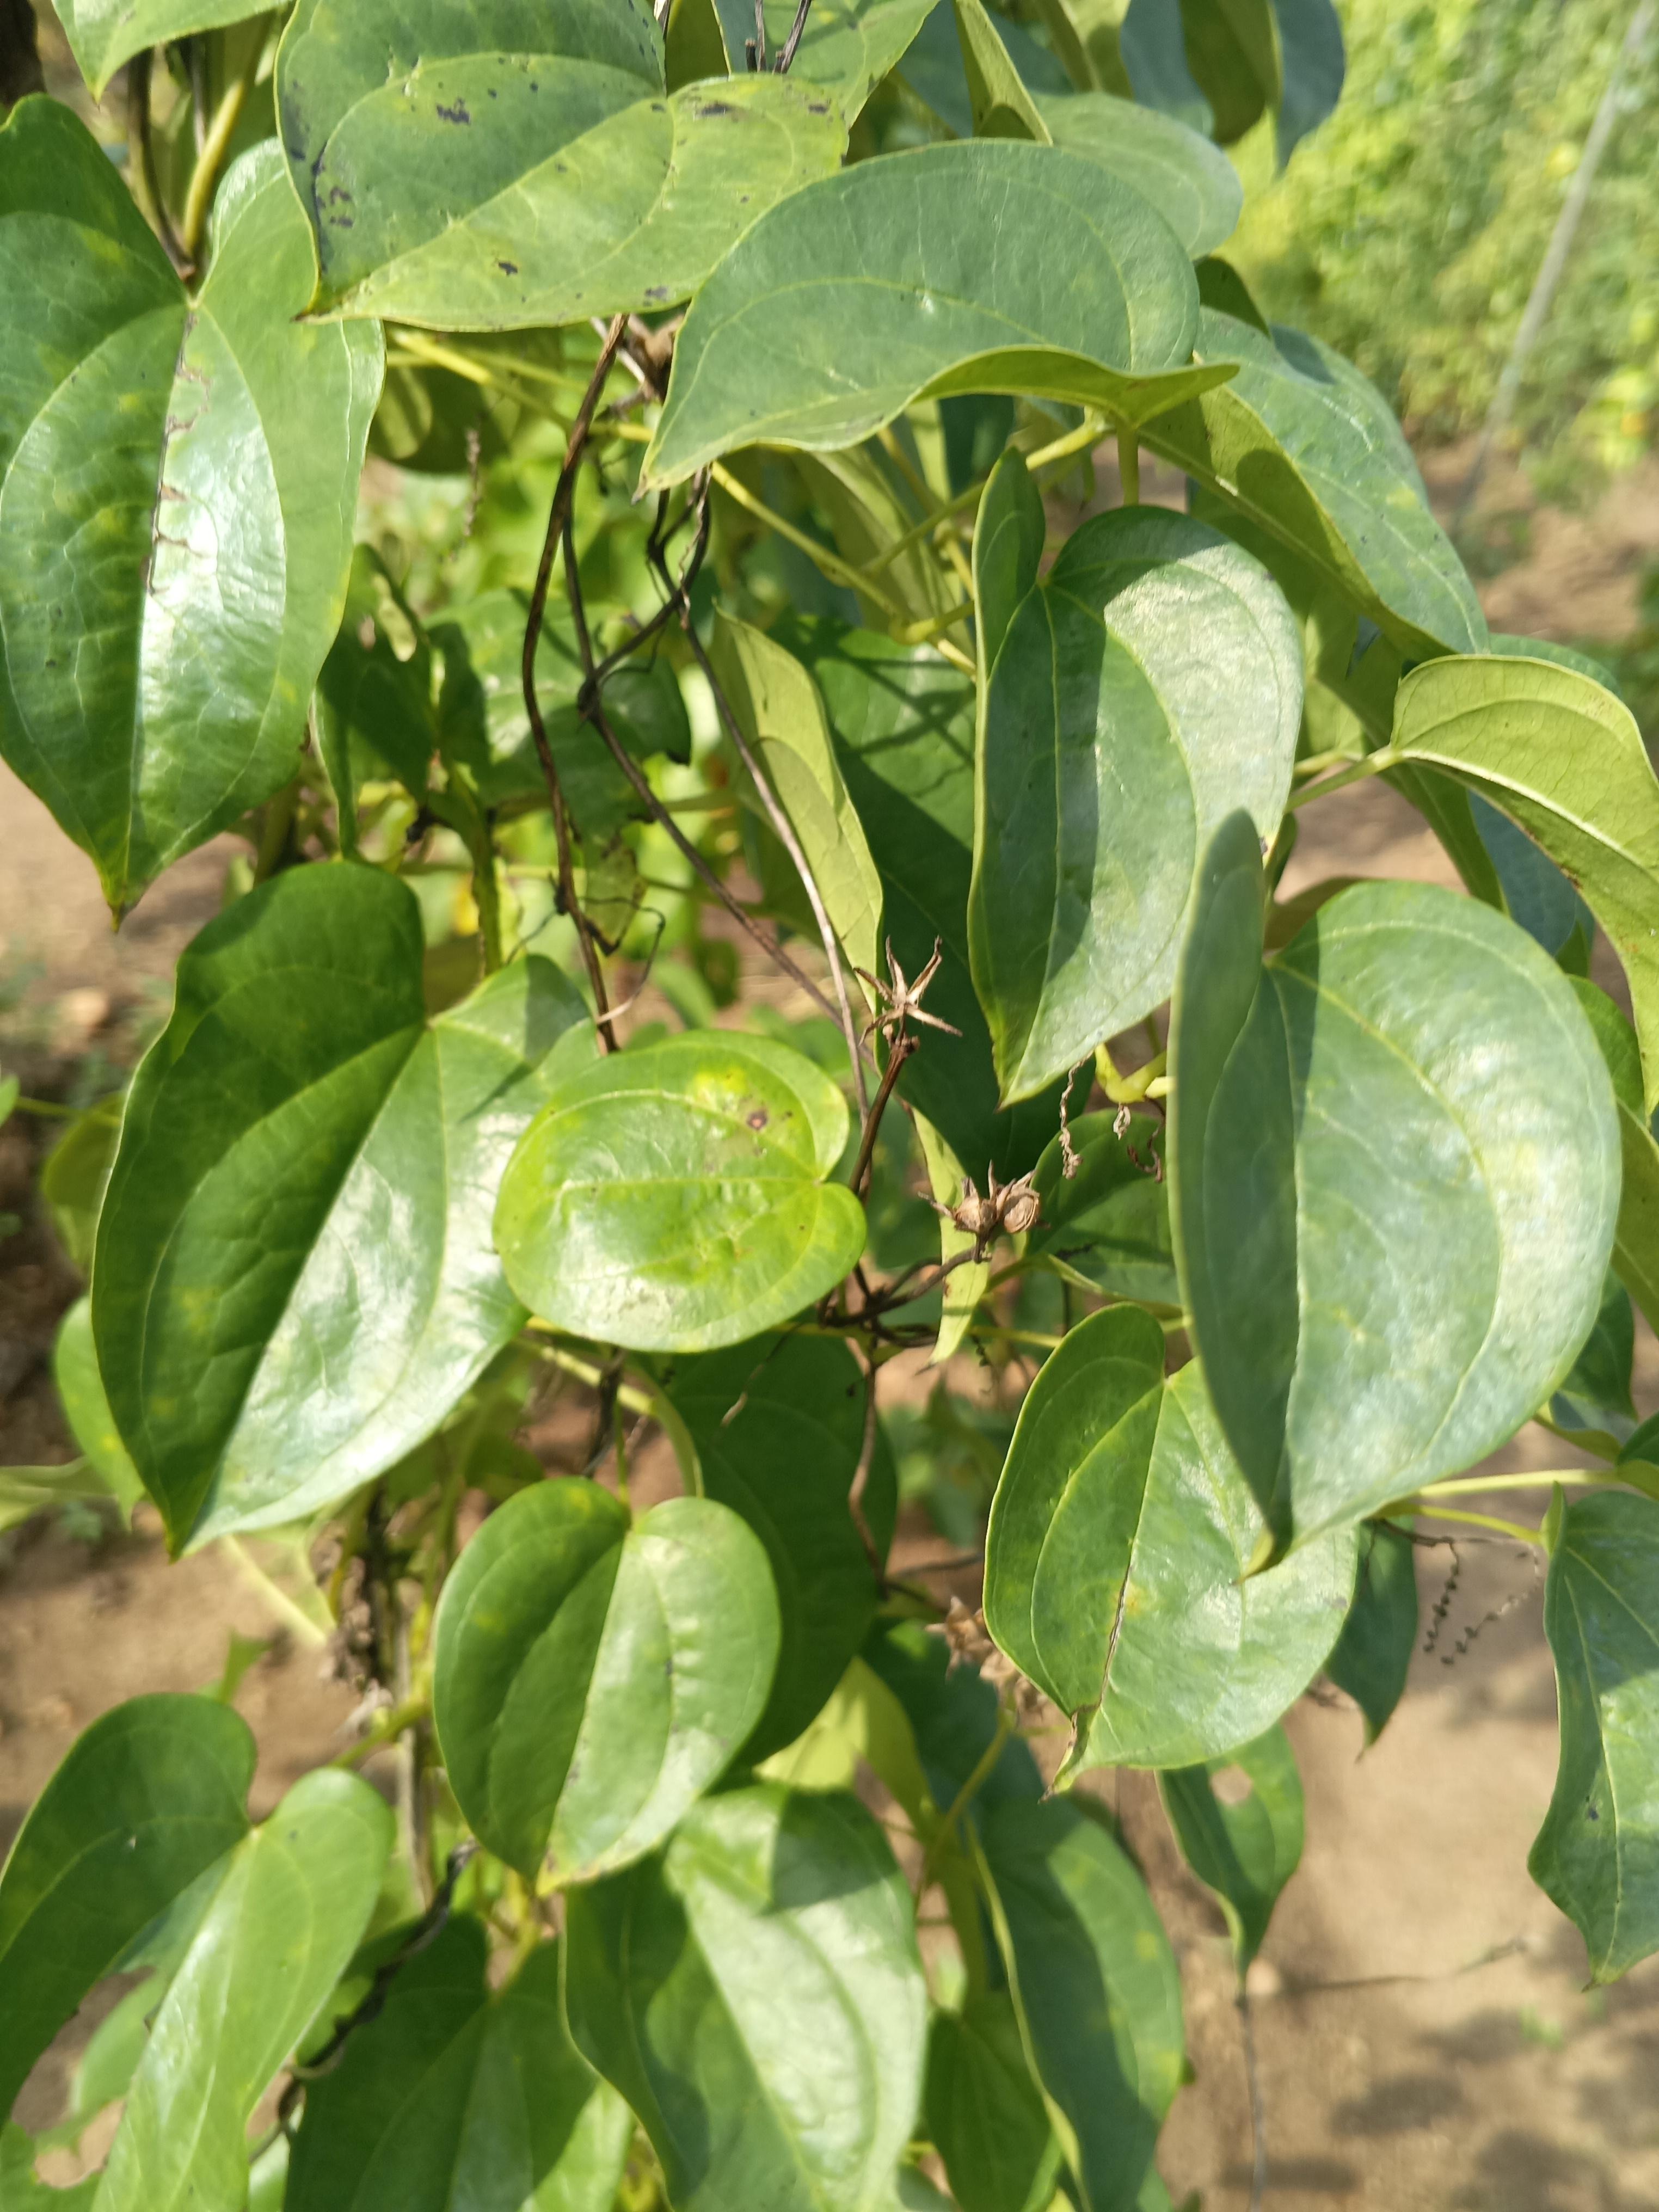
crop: yam
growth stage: maturity
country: Nigeria
